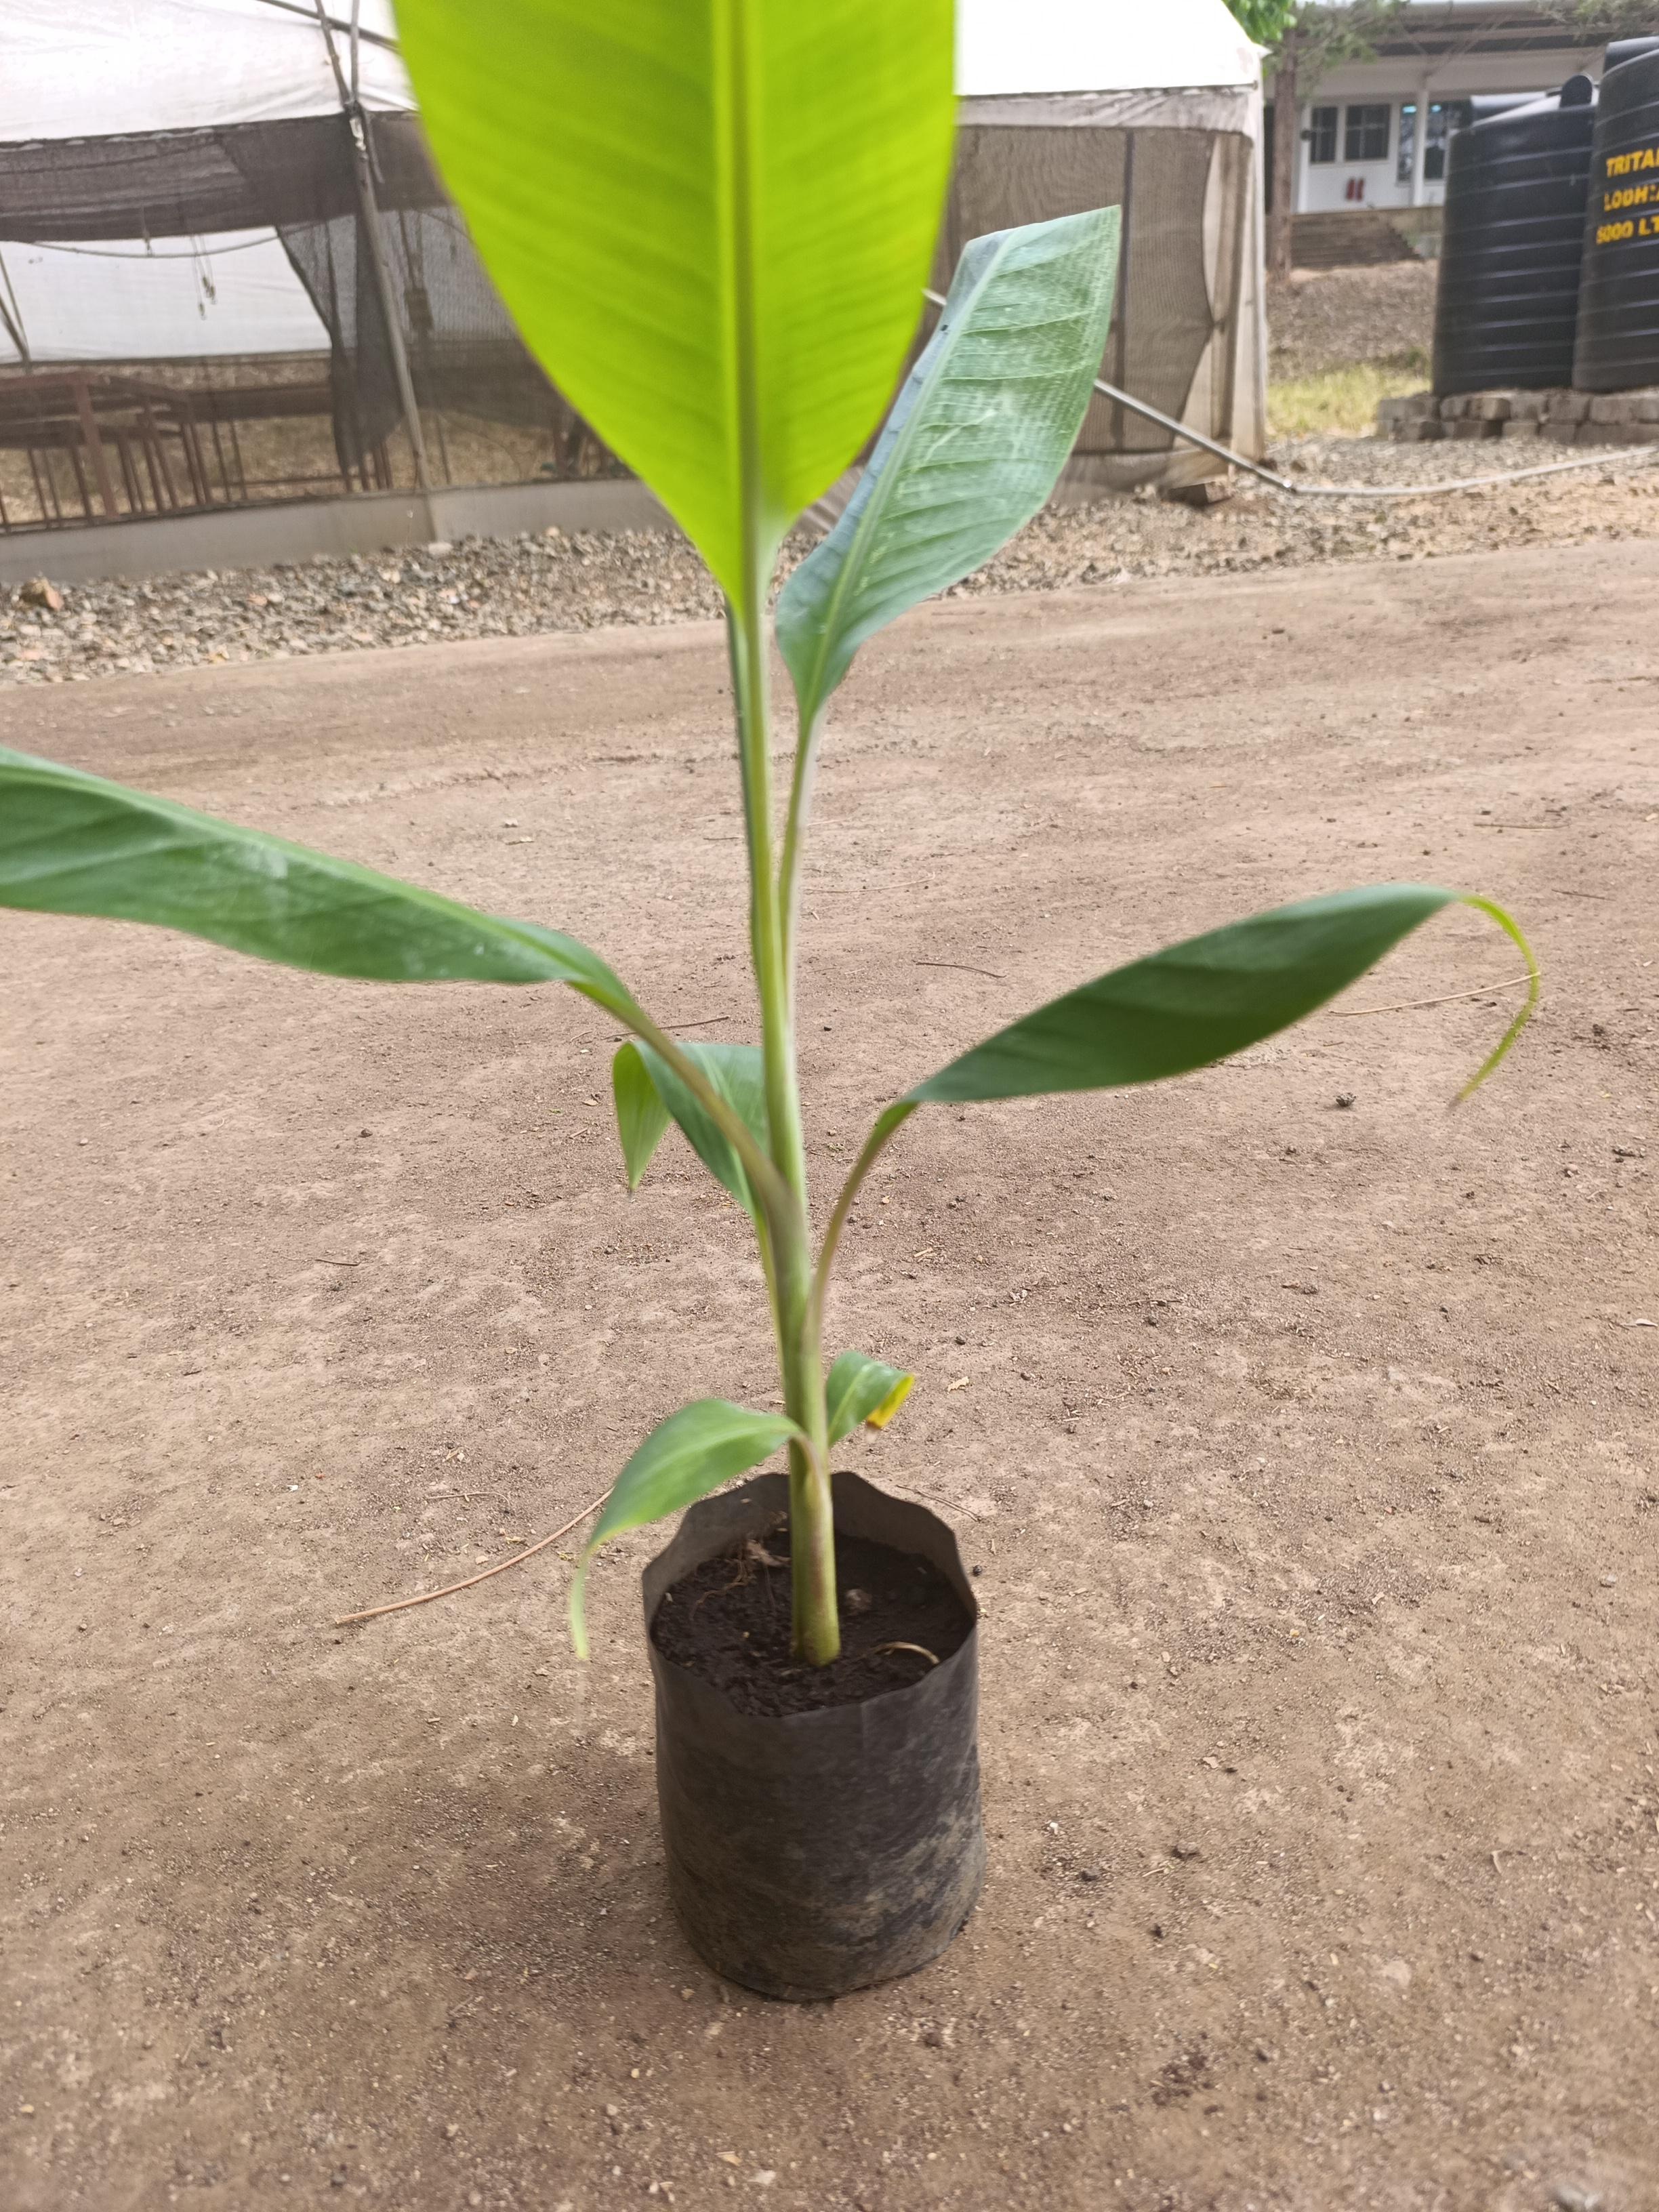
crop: banana
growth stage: vegetative
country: Tanzania
